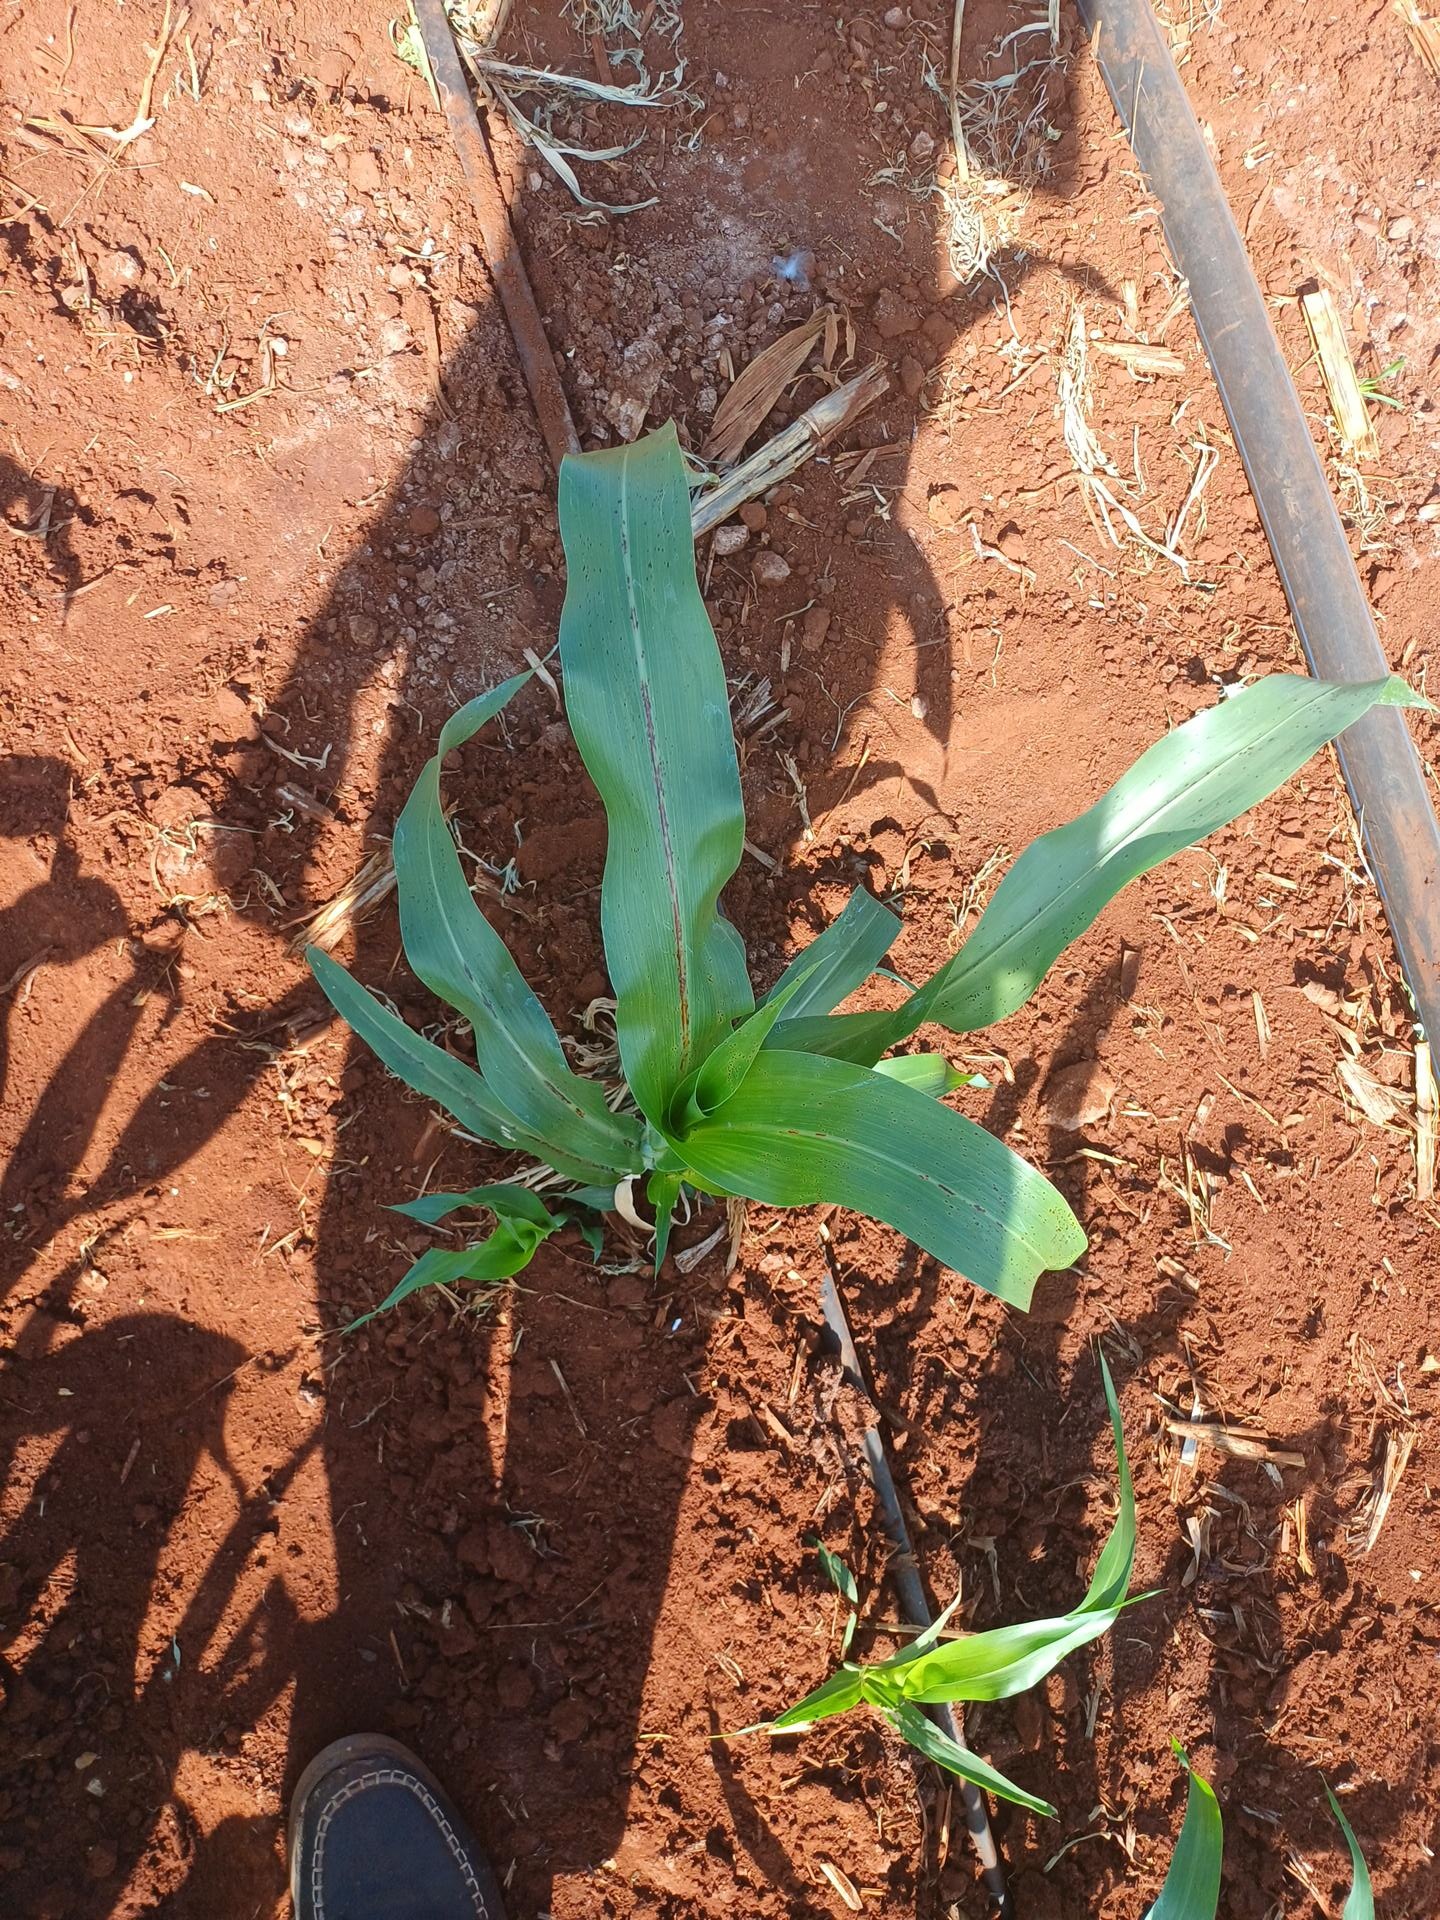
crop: sorghum
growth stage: vegetative
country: Kenya
